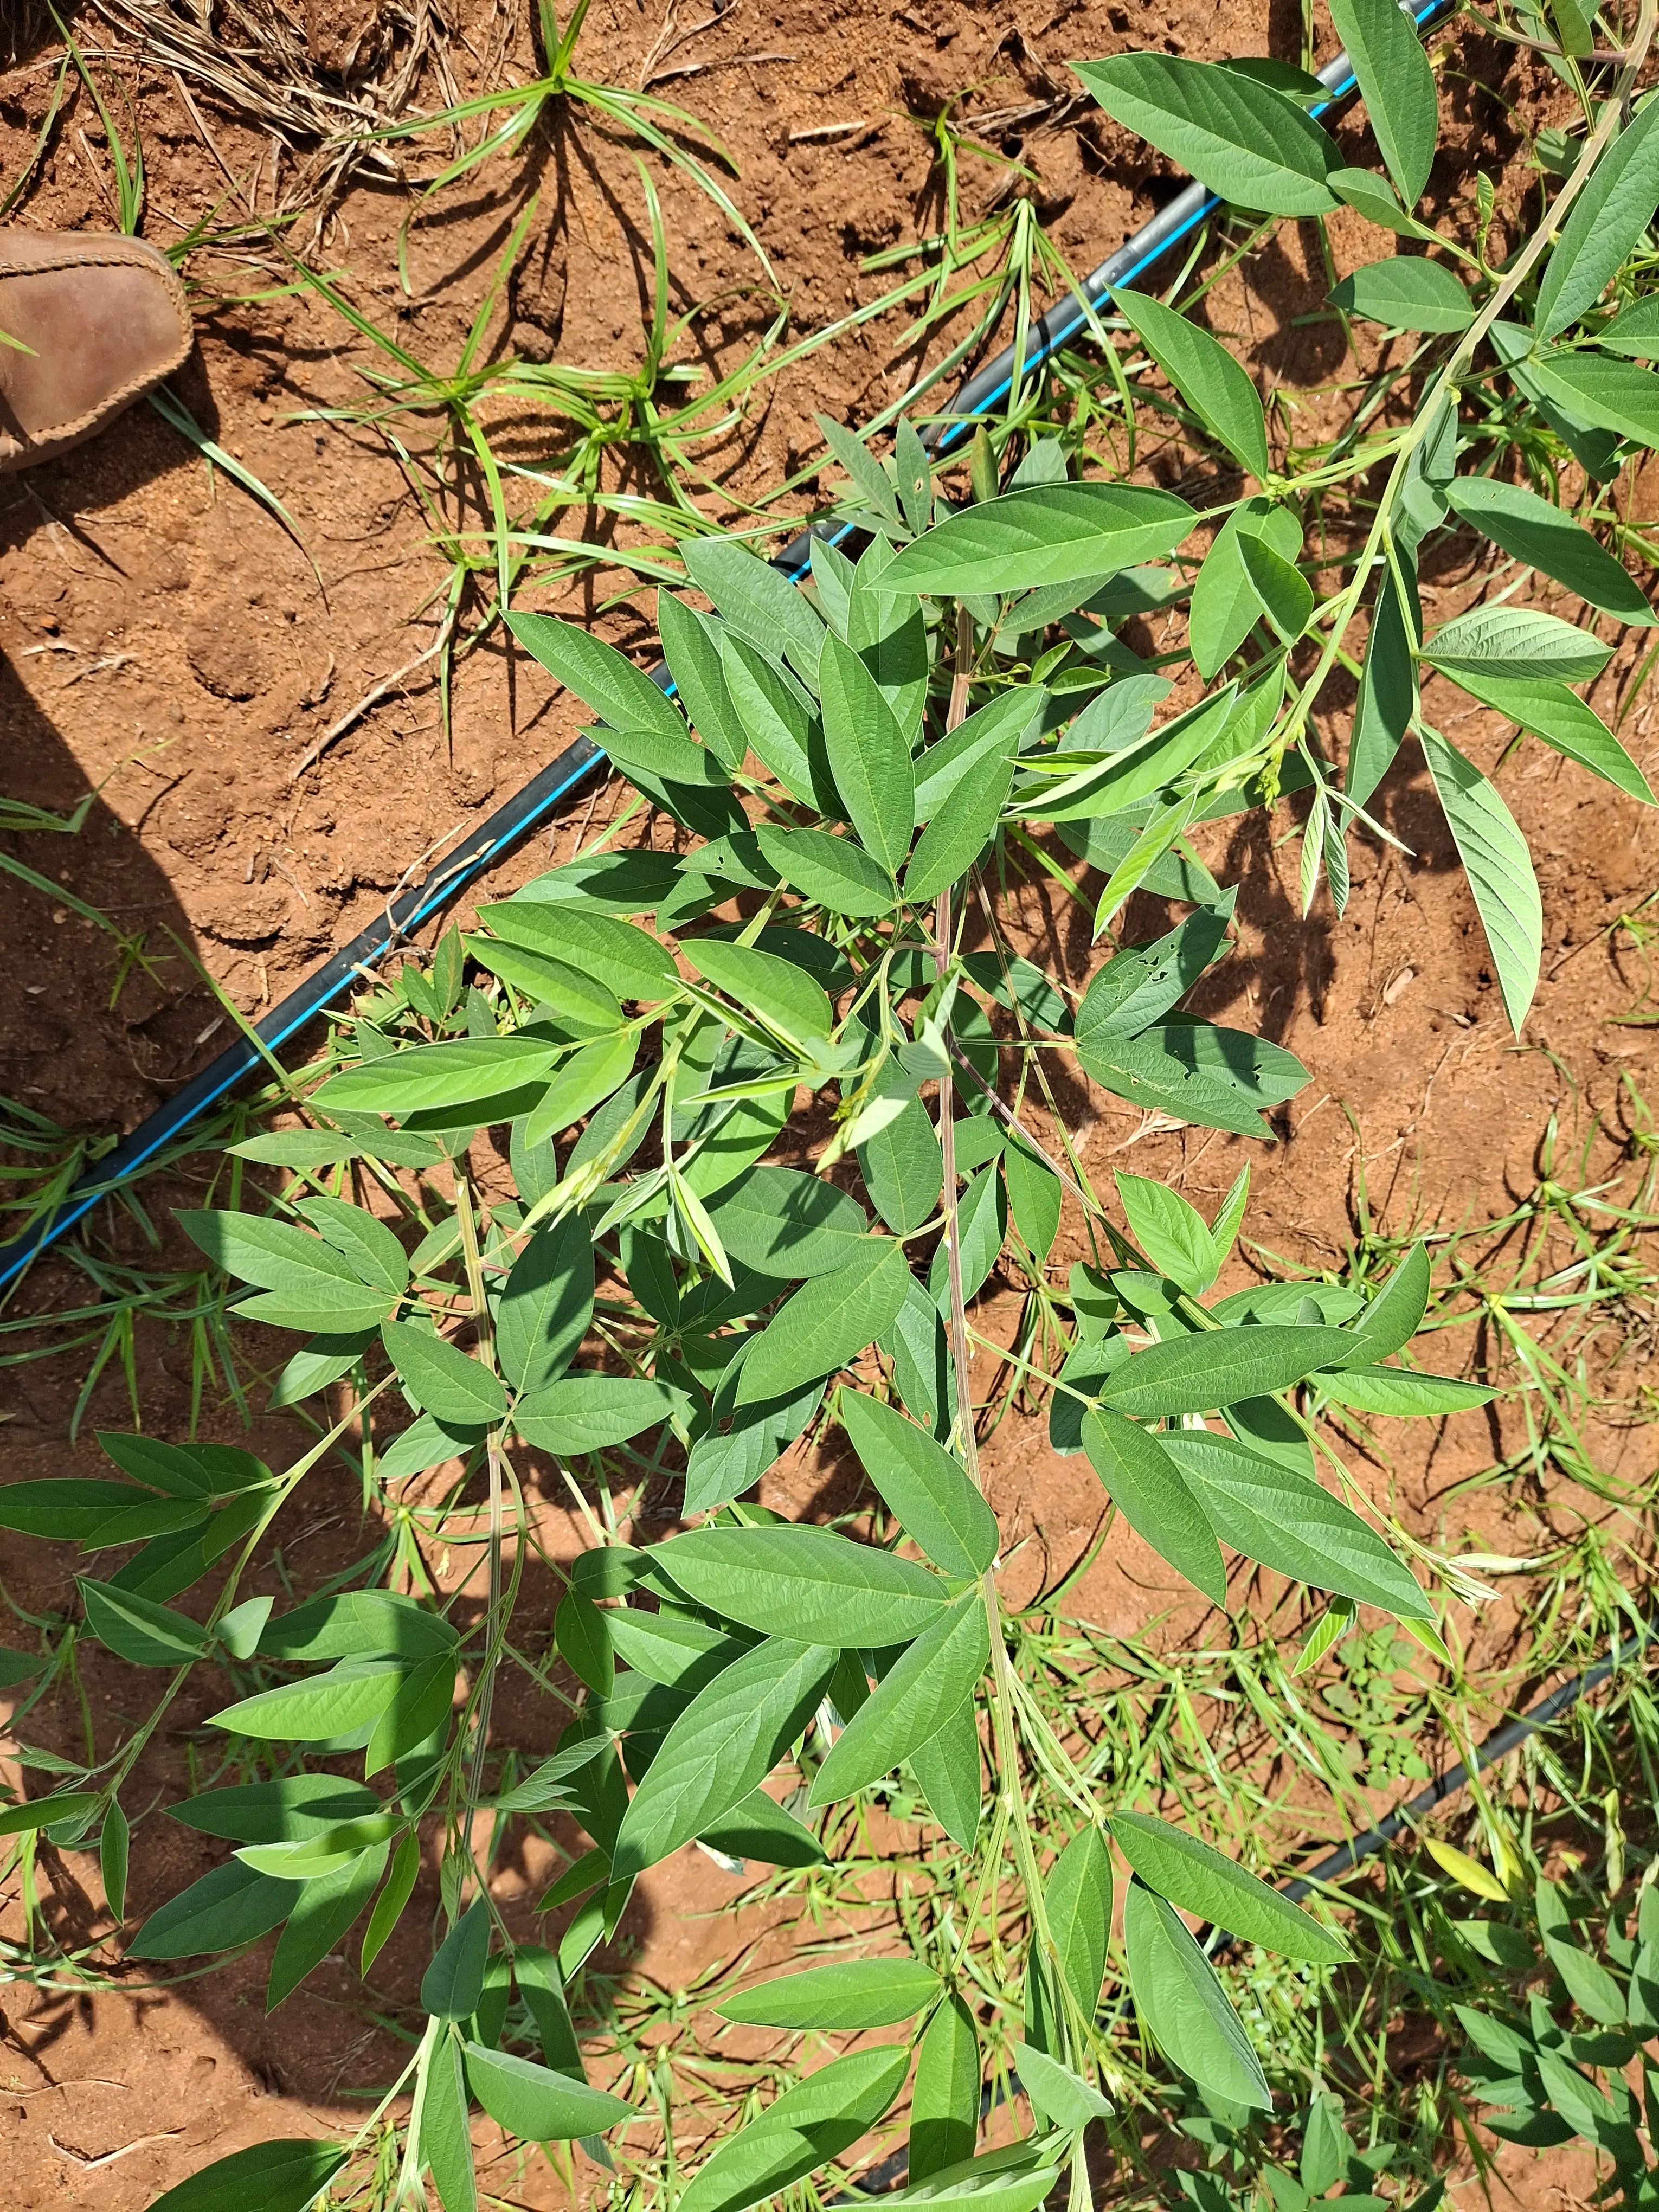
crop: pigeonpea
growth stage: vegetative
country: Kenya
